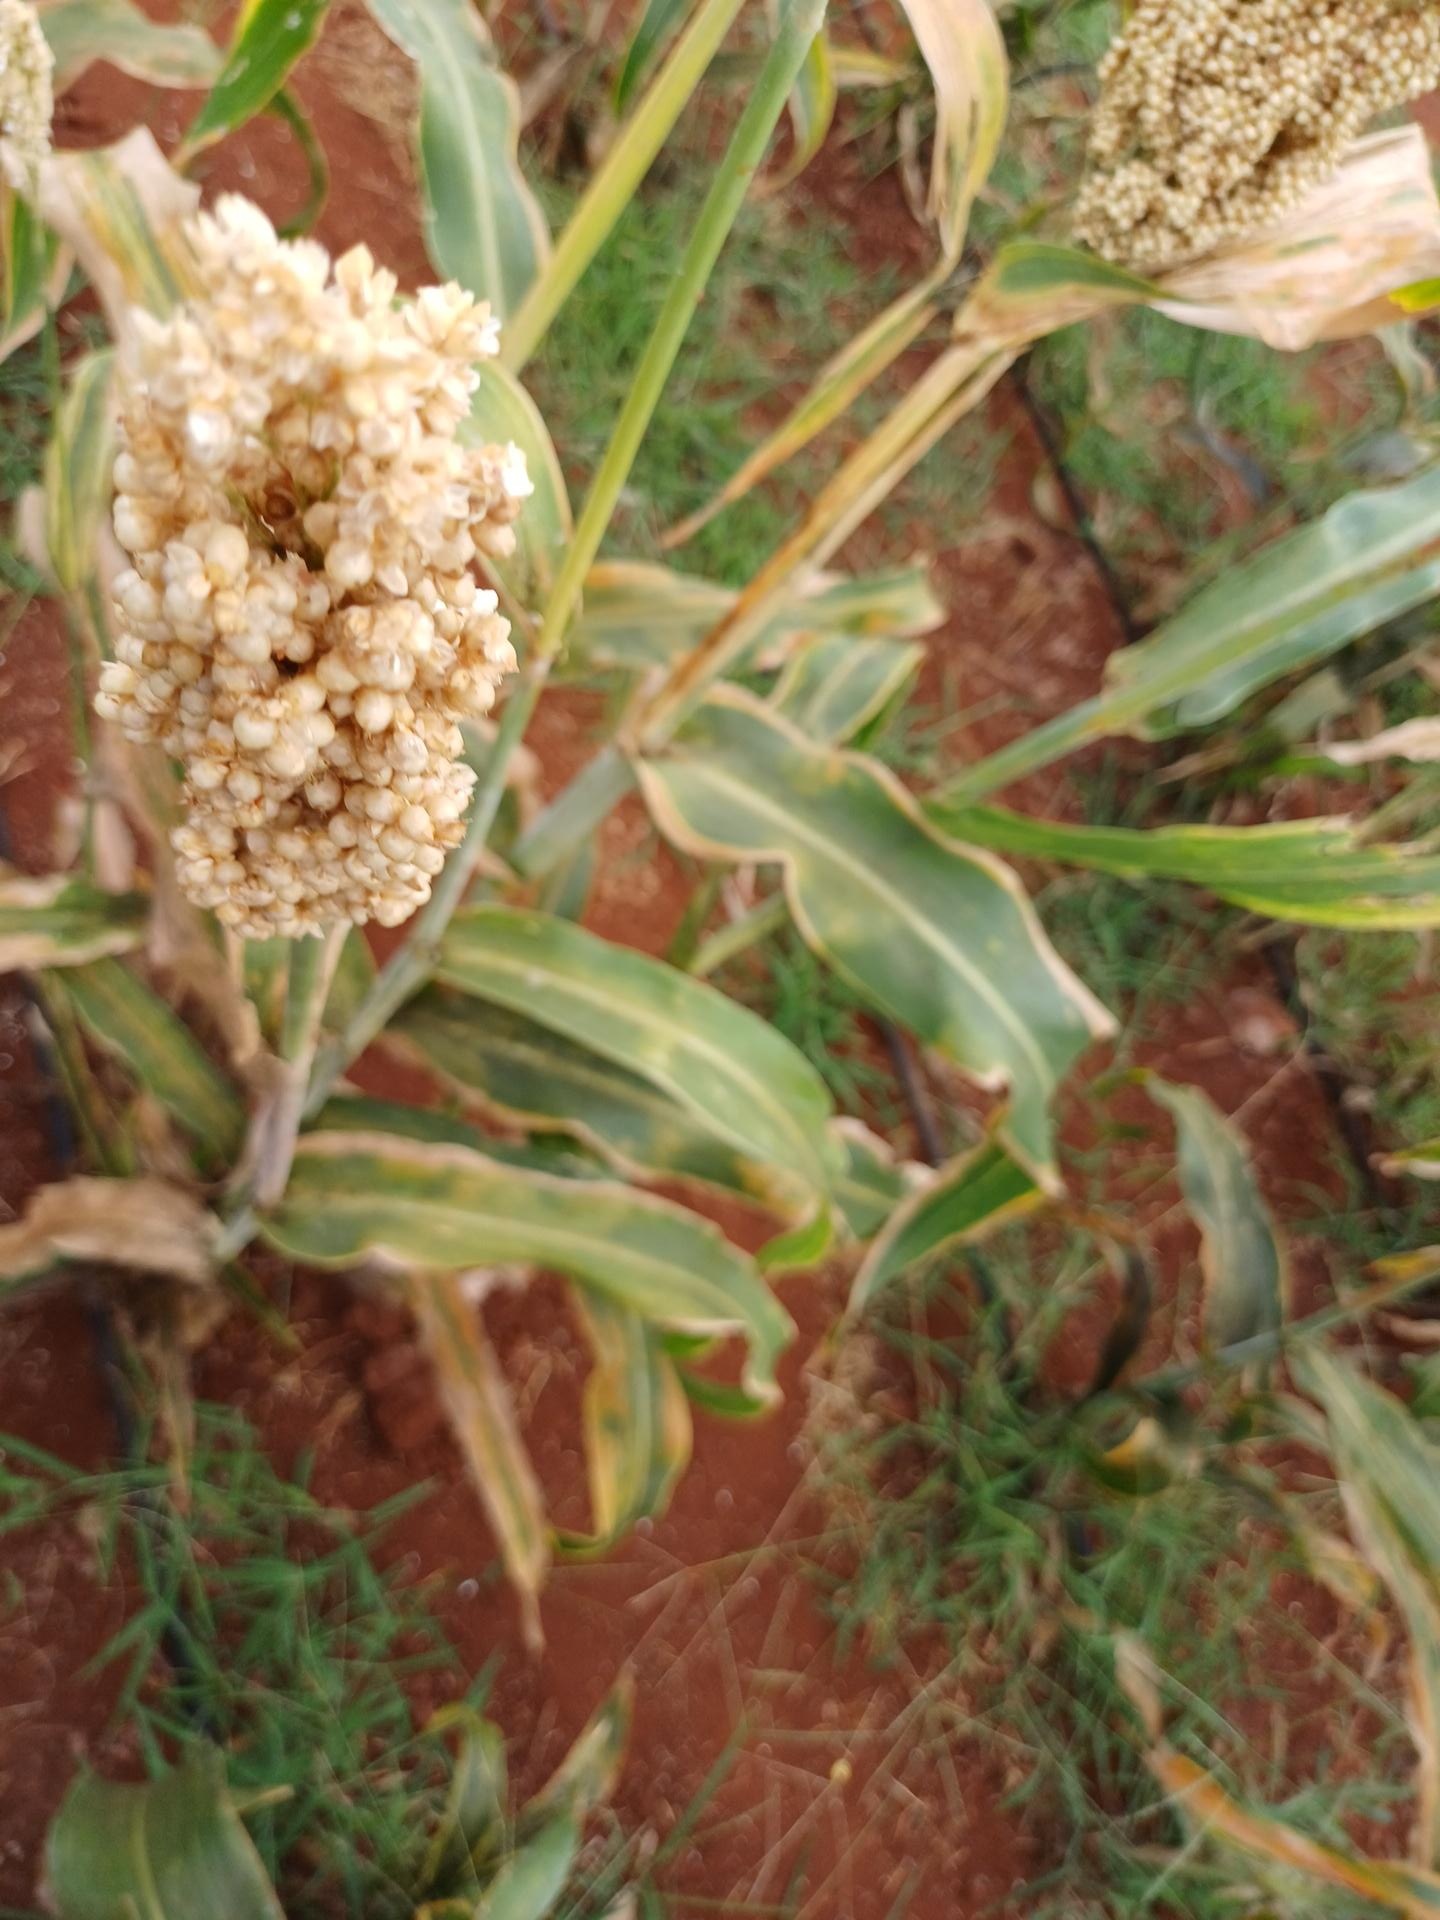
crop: sorghum
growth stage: maturity
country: Kenya
